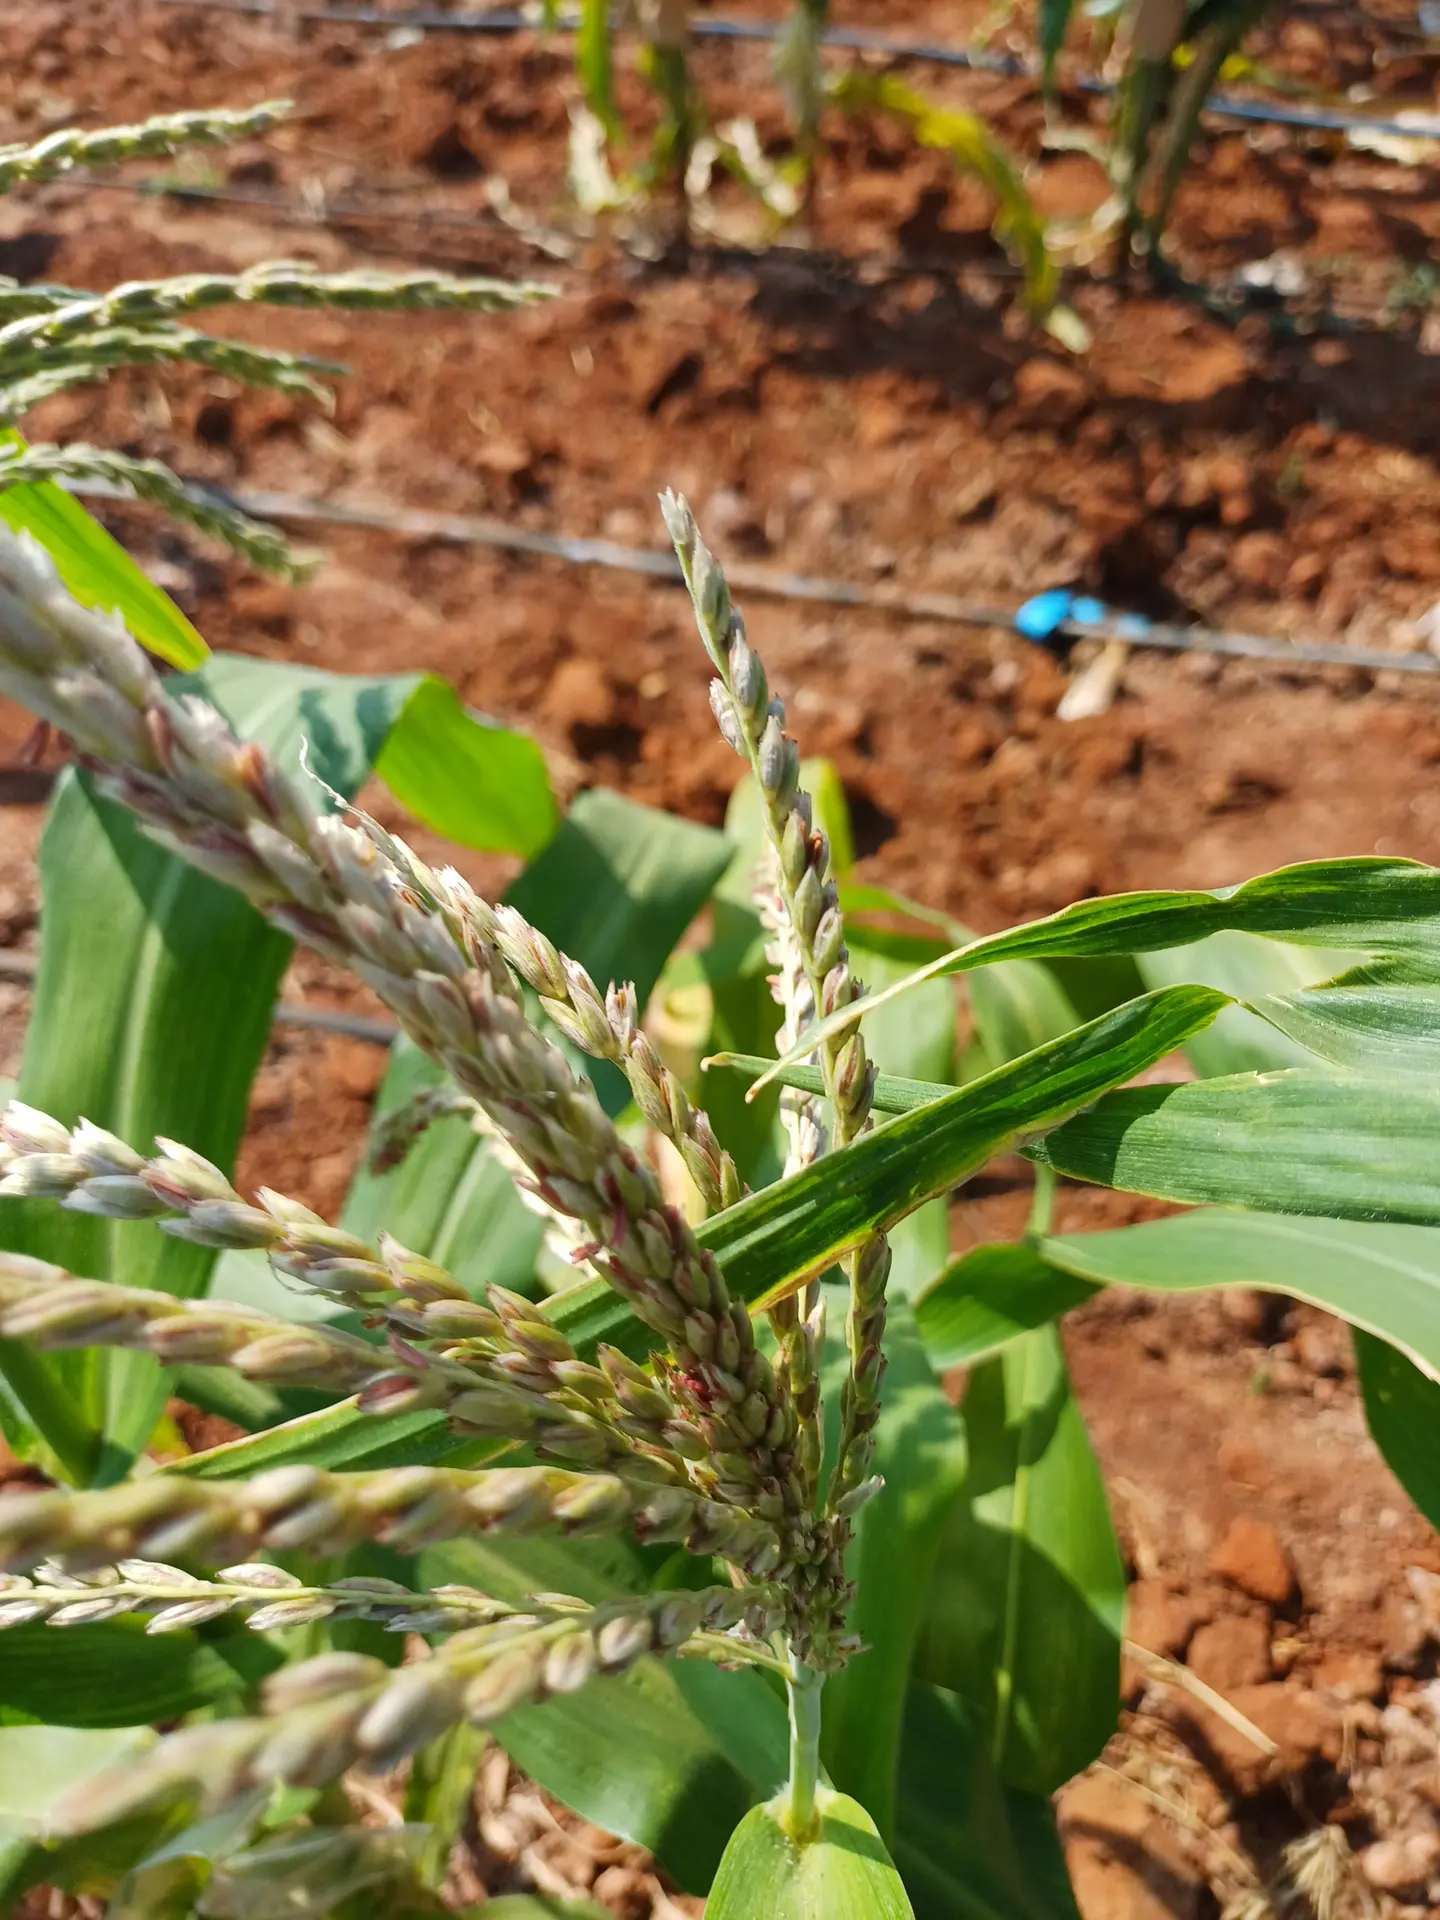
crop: maize
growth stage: flowering
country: Kenya
